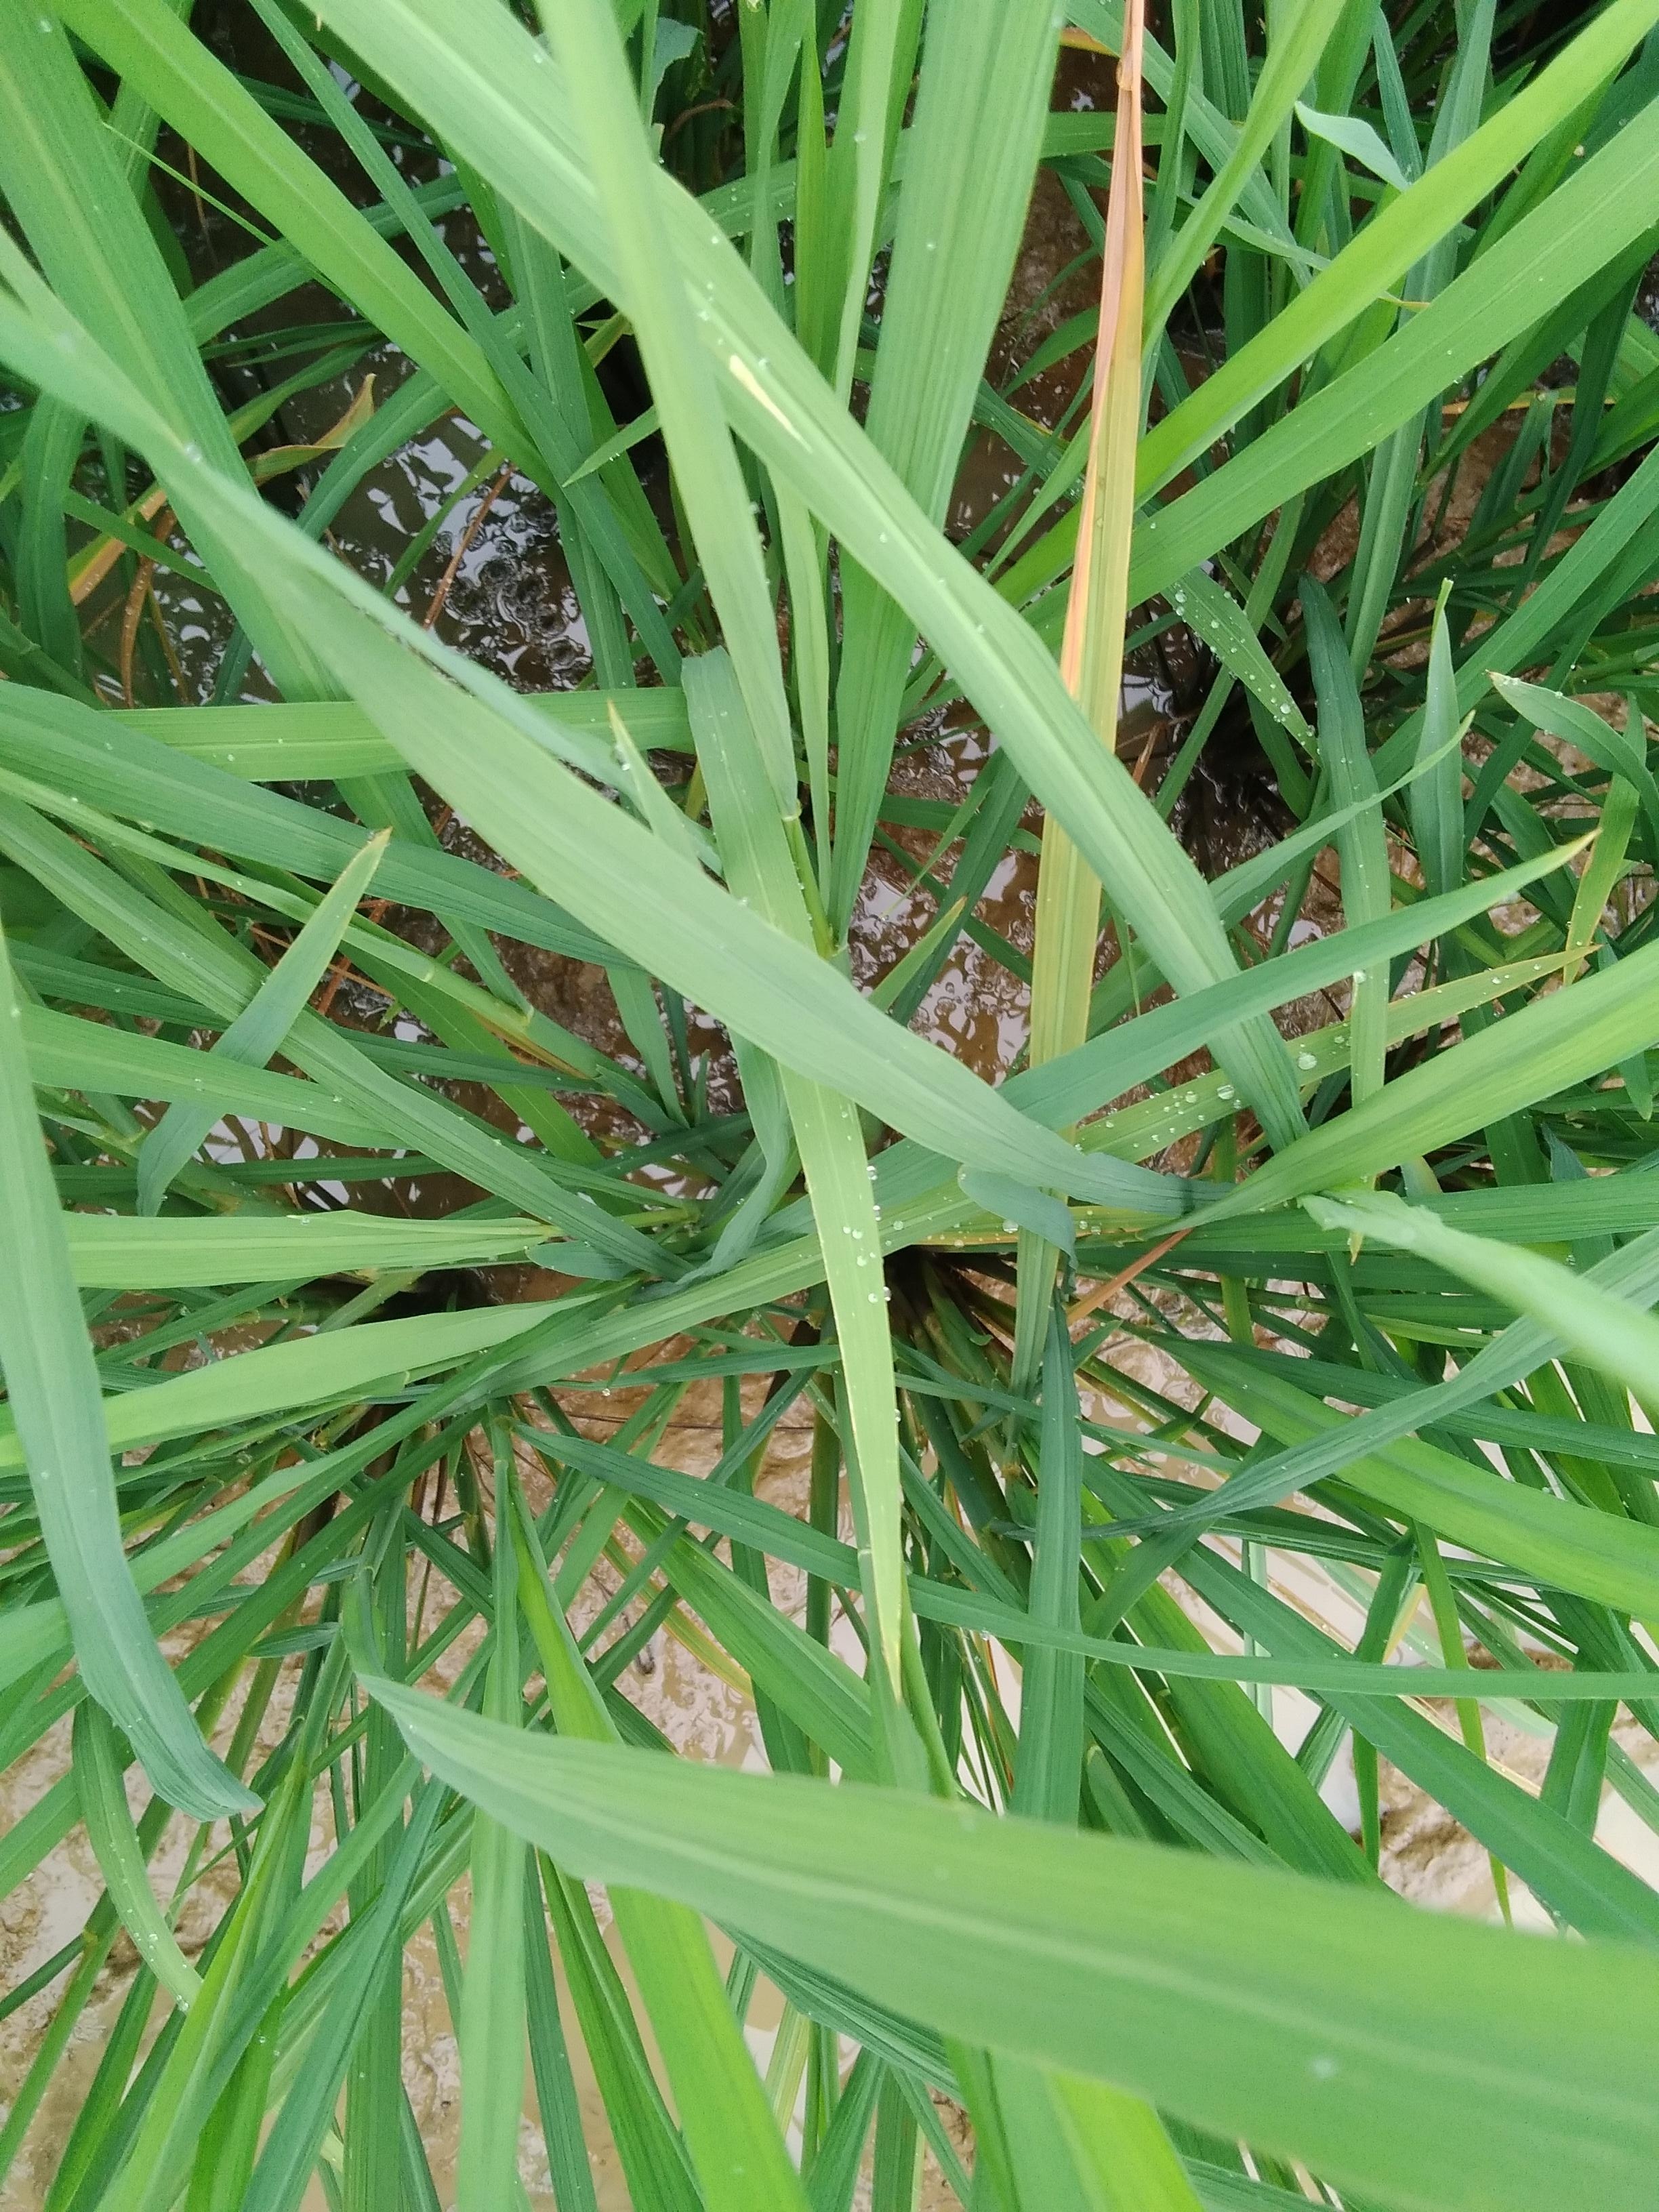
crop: rice
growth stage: booting
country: Nigeria
